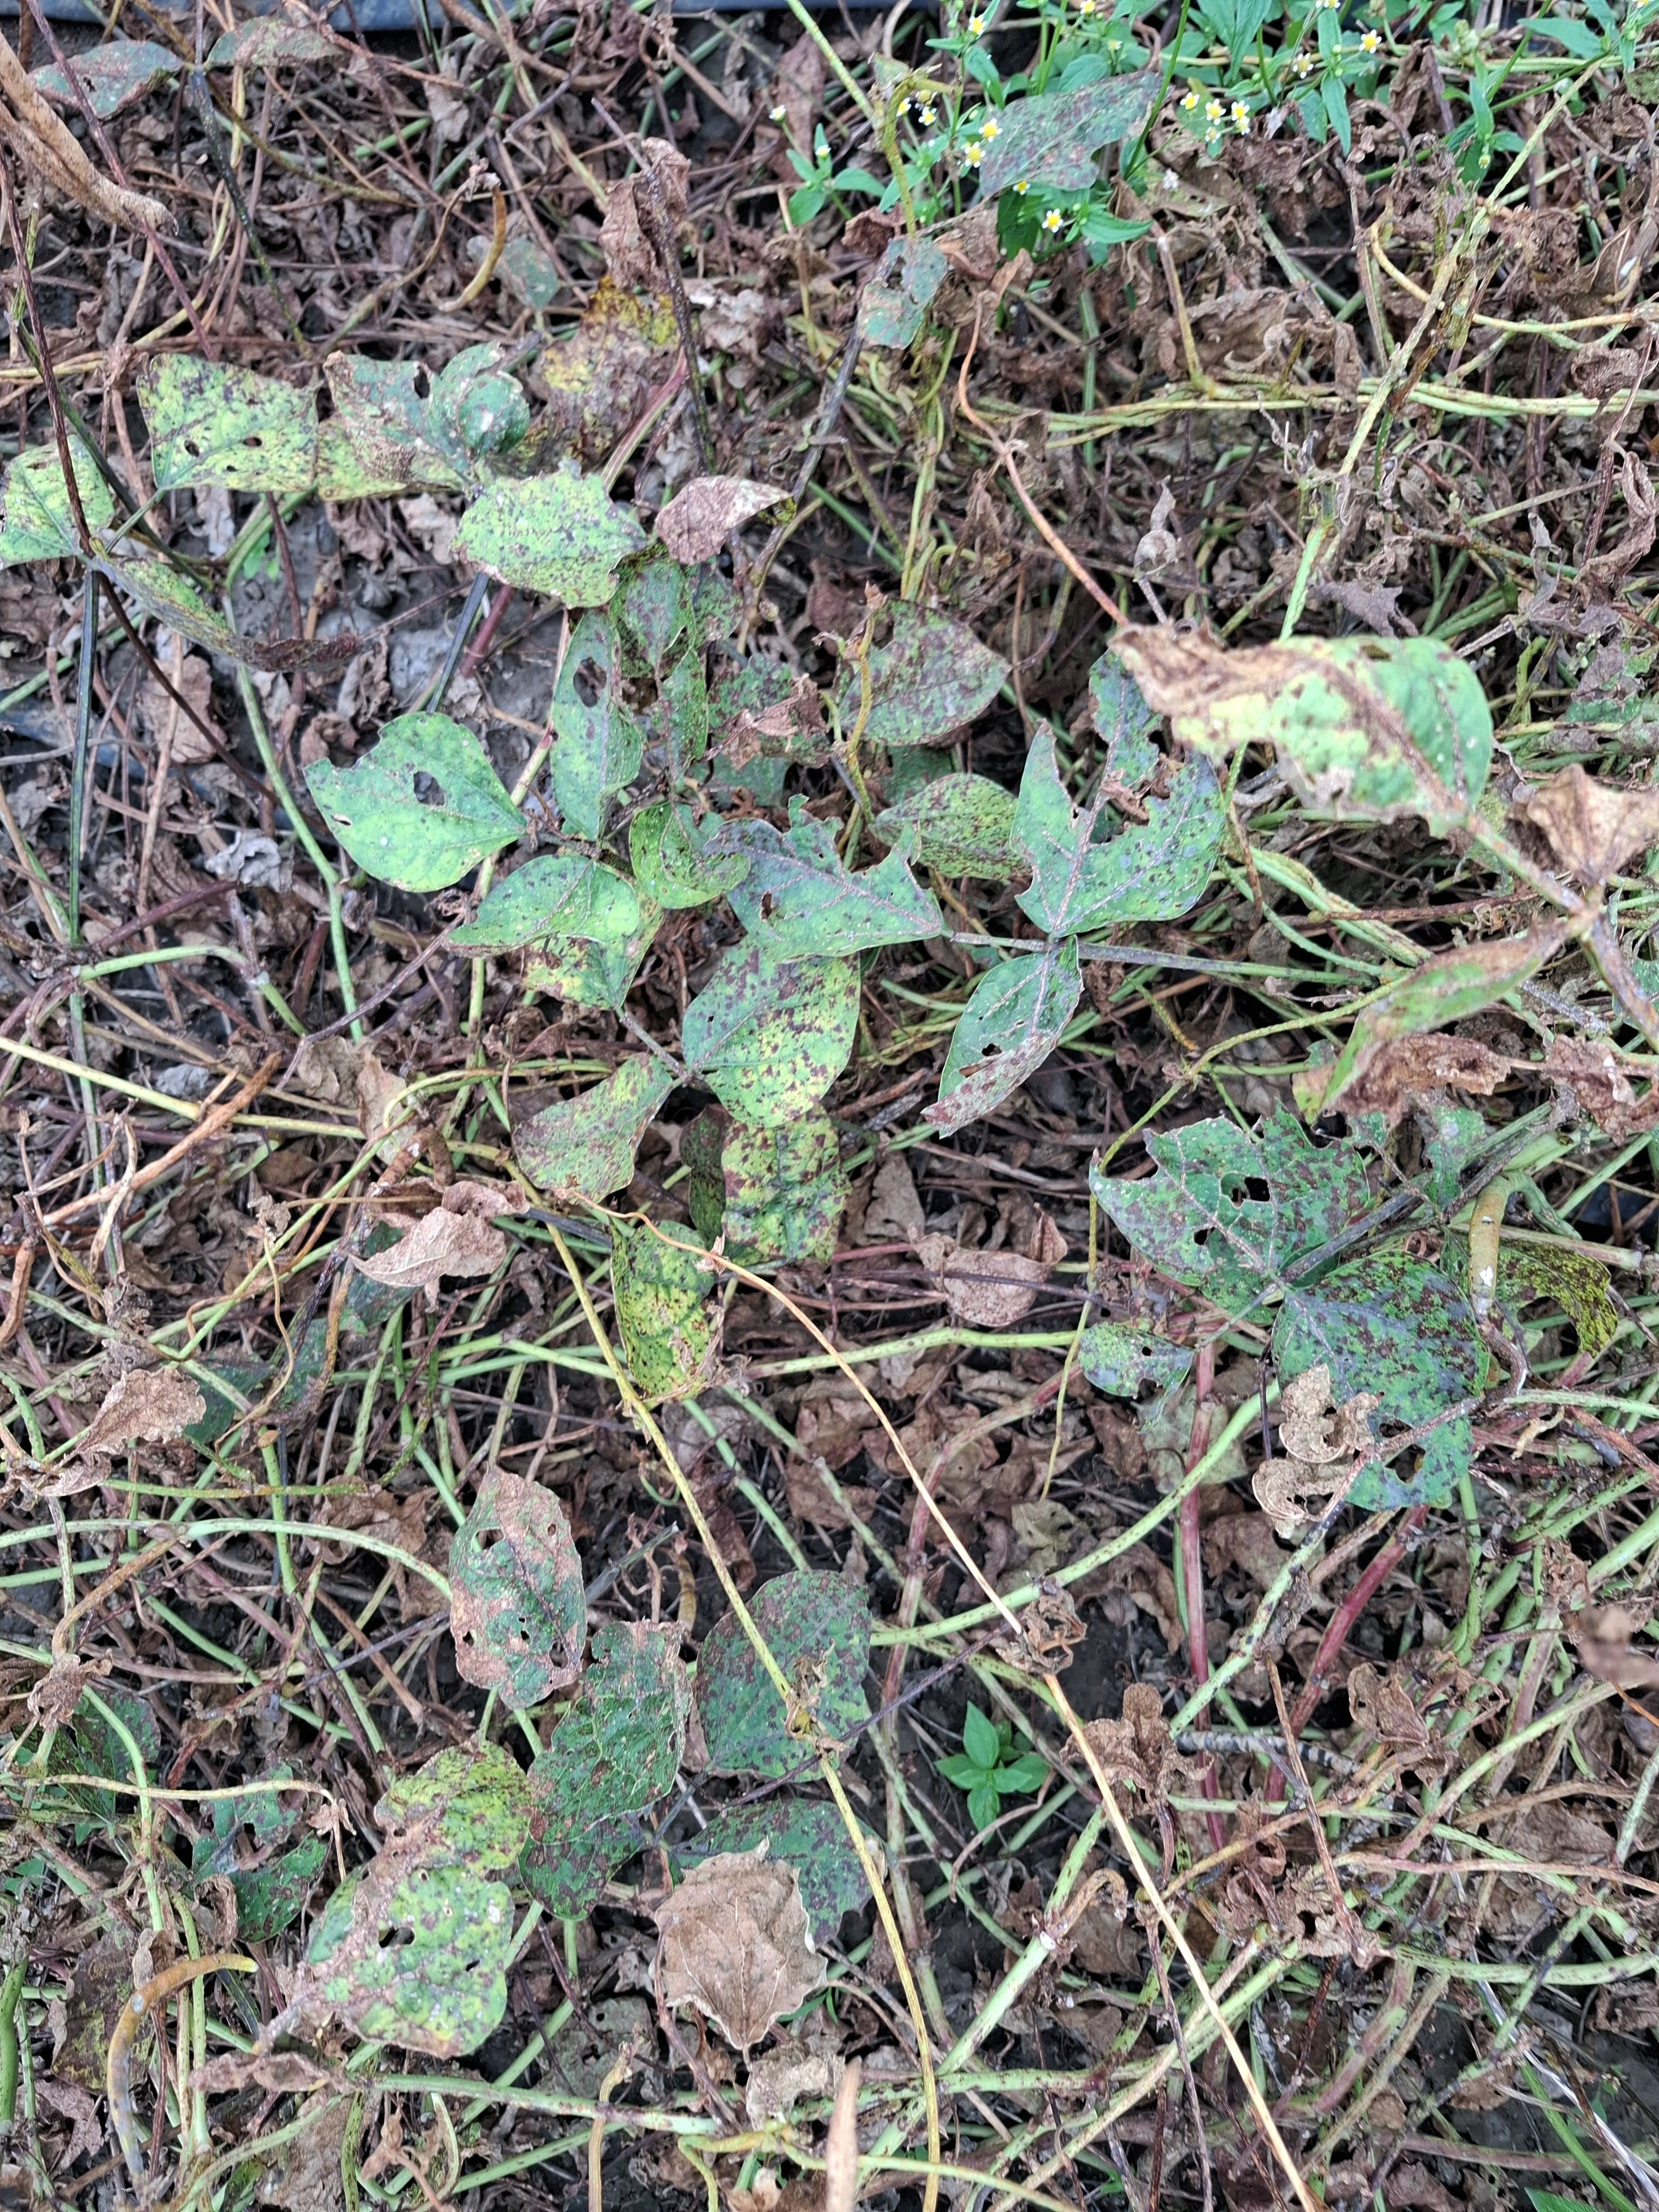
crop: cowpea
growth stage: development pod
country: Tanzania
